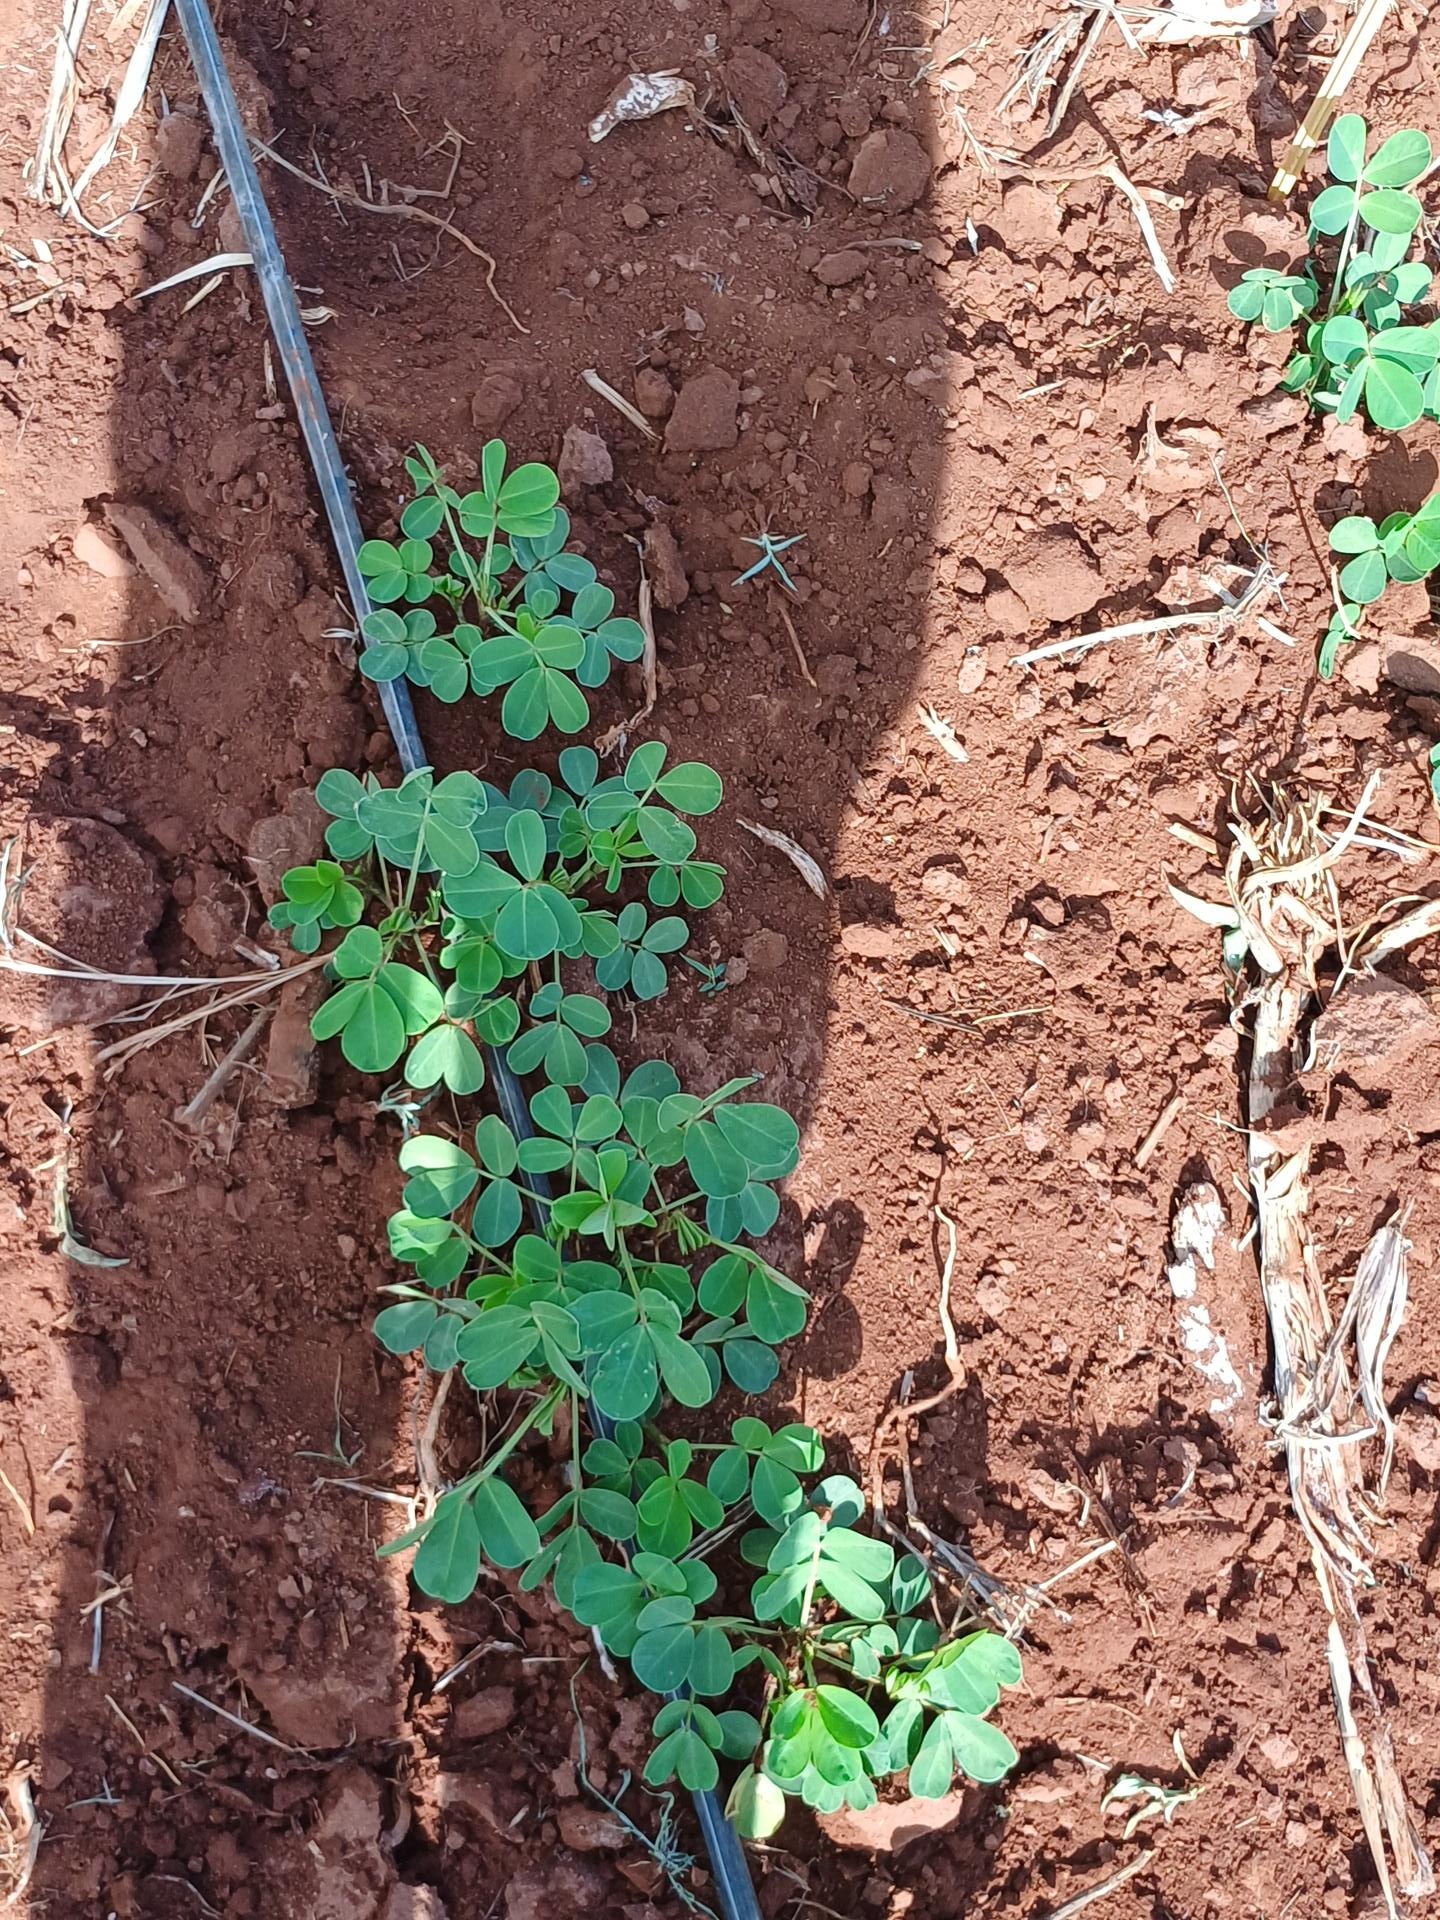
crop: groundnut
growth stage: vegetative
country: Kenya
